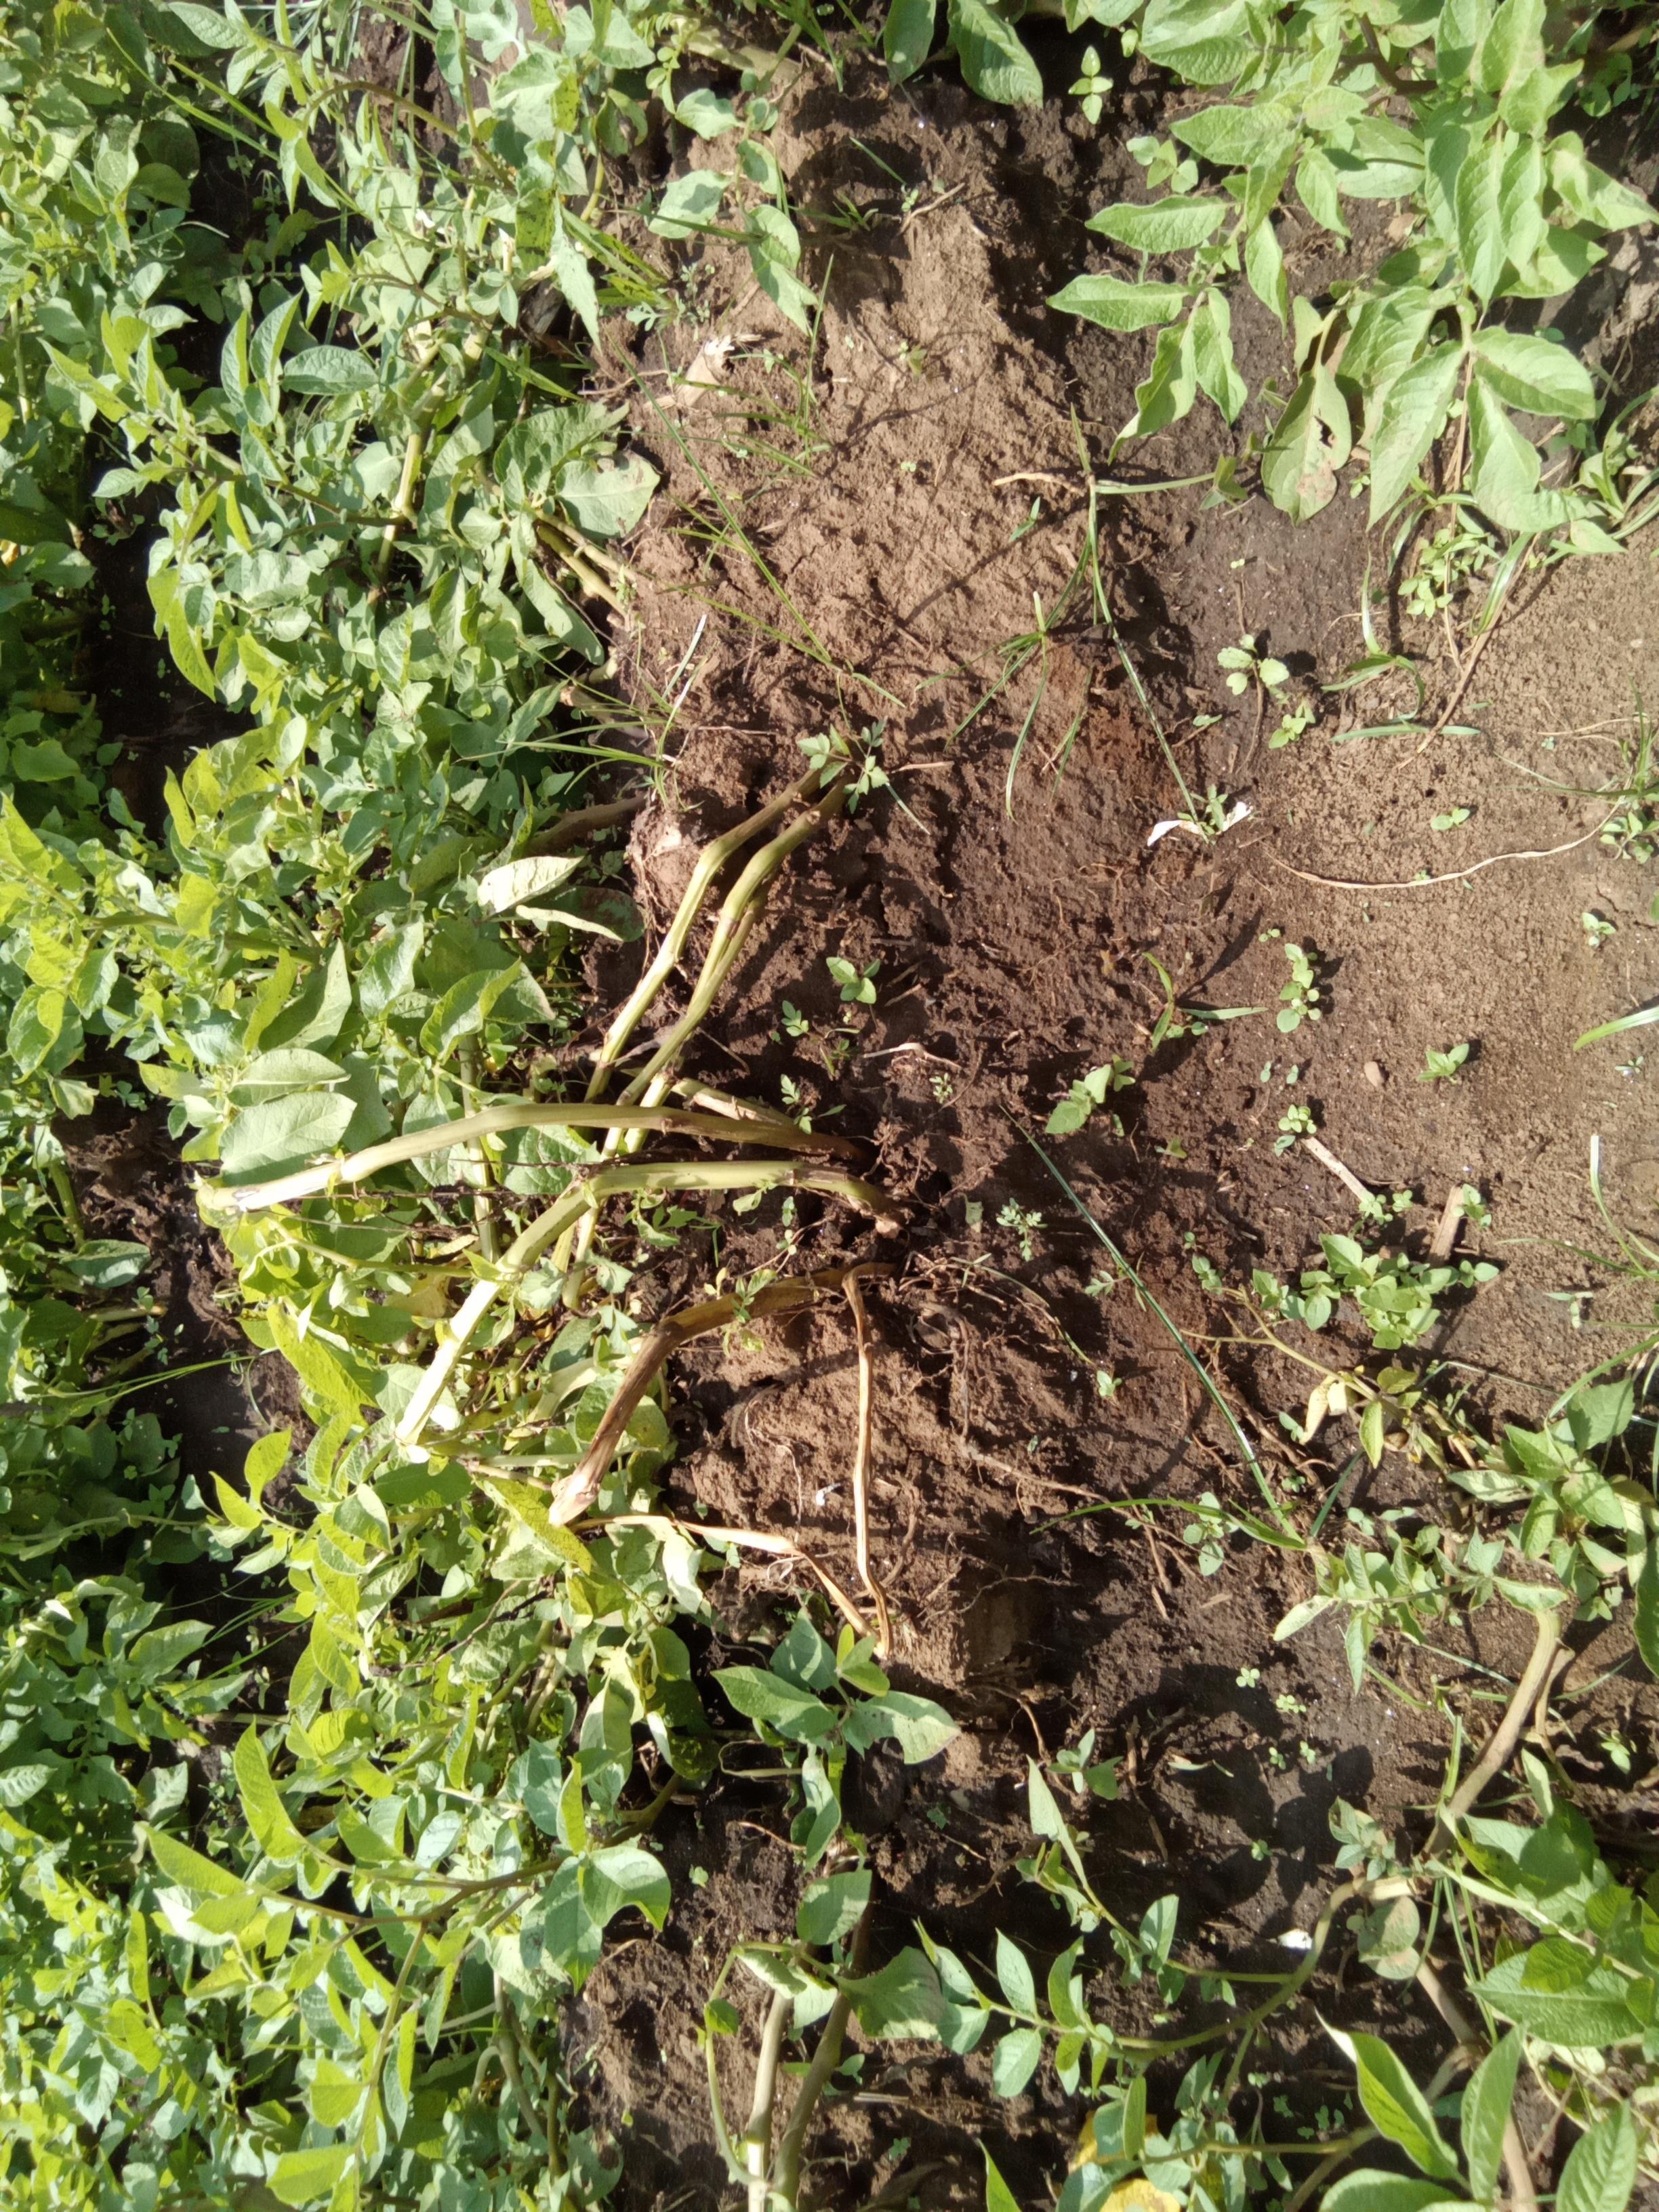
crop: potato
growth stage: vegetative
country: Kenya
